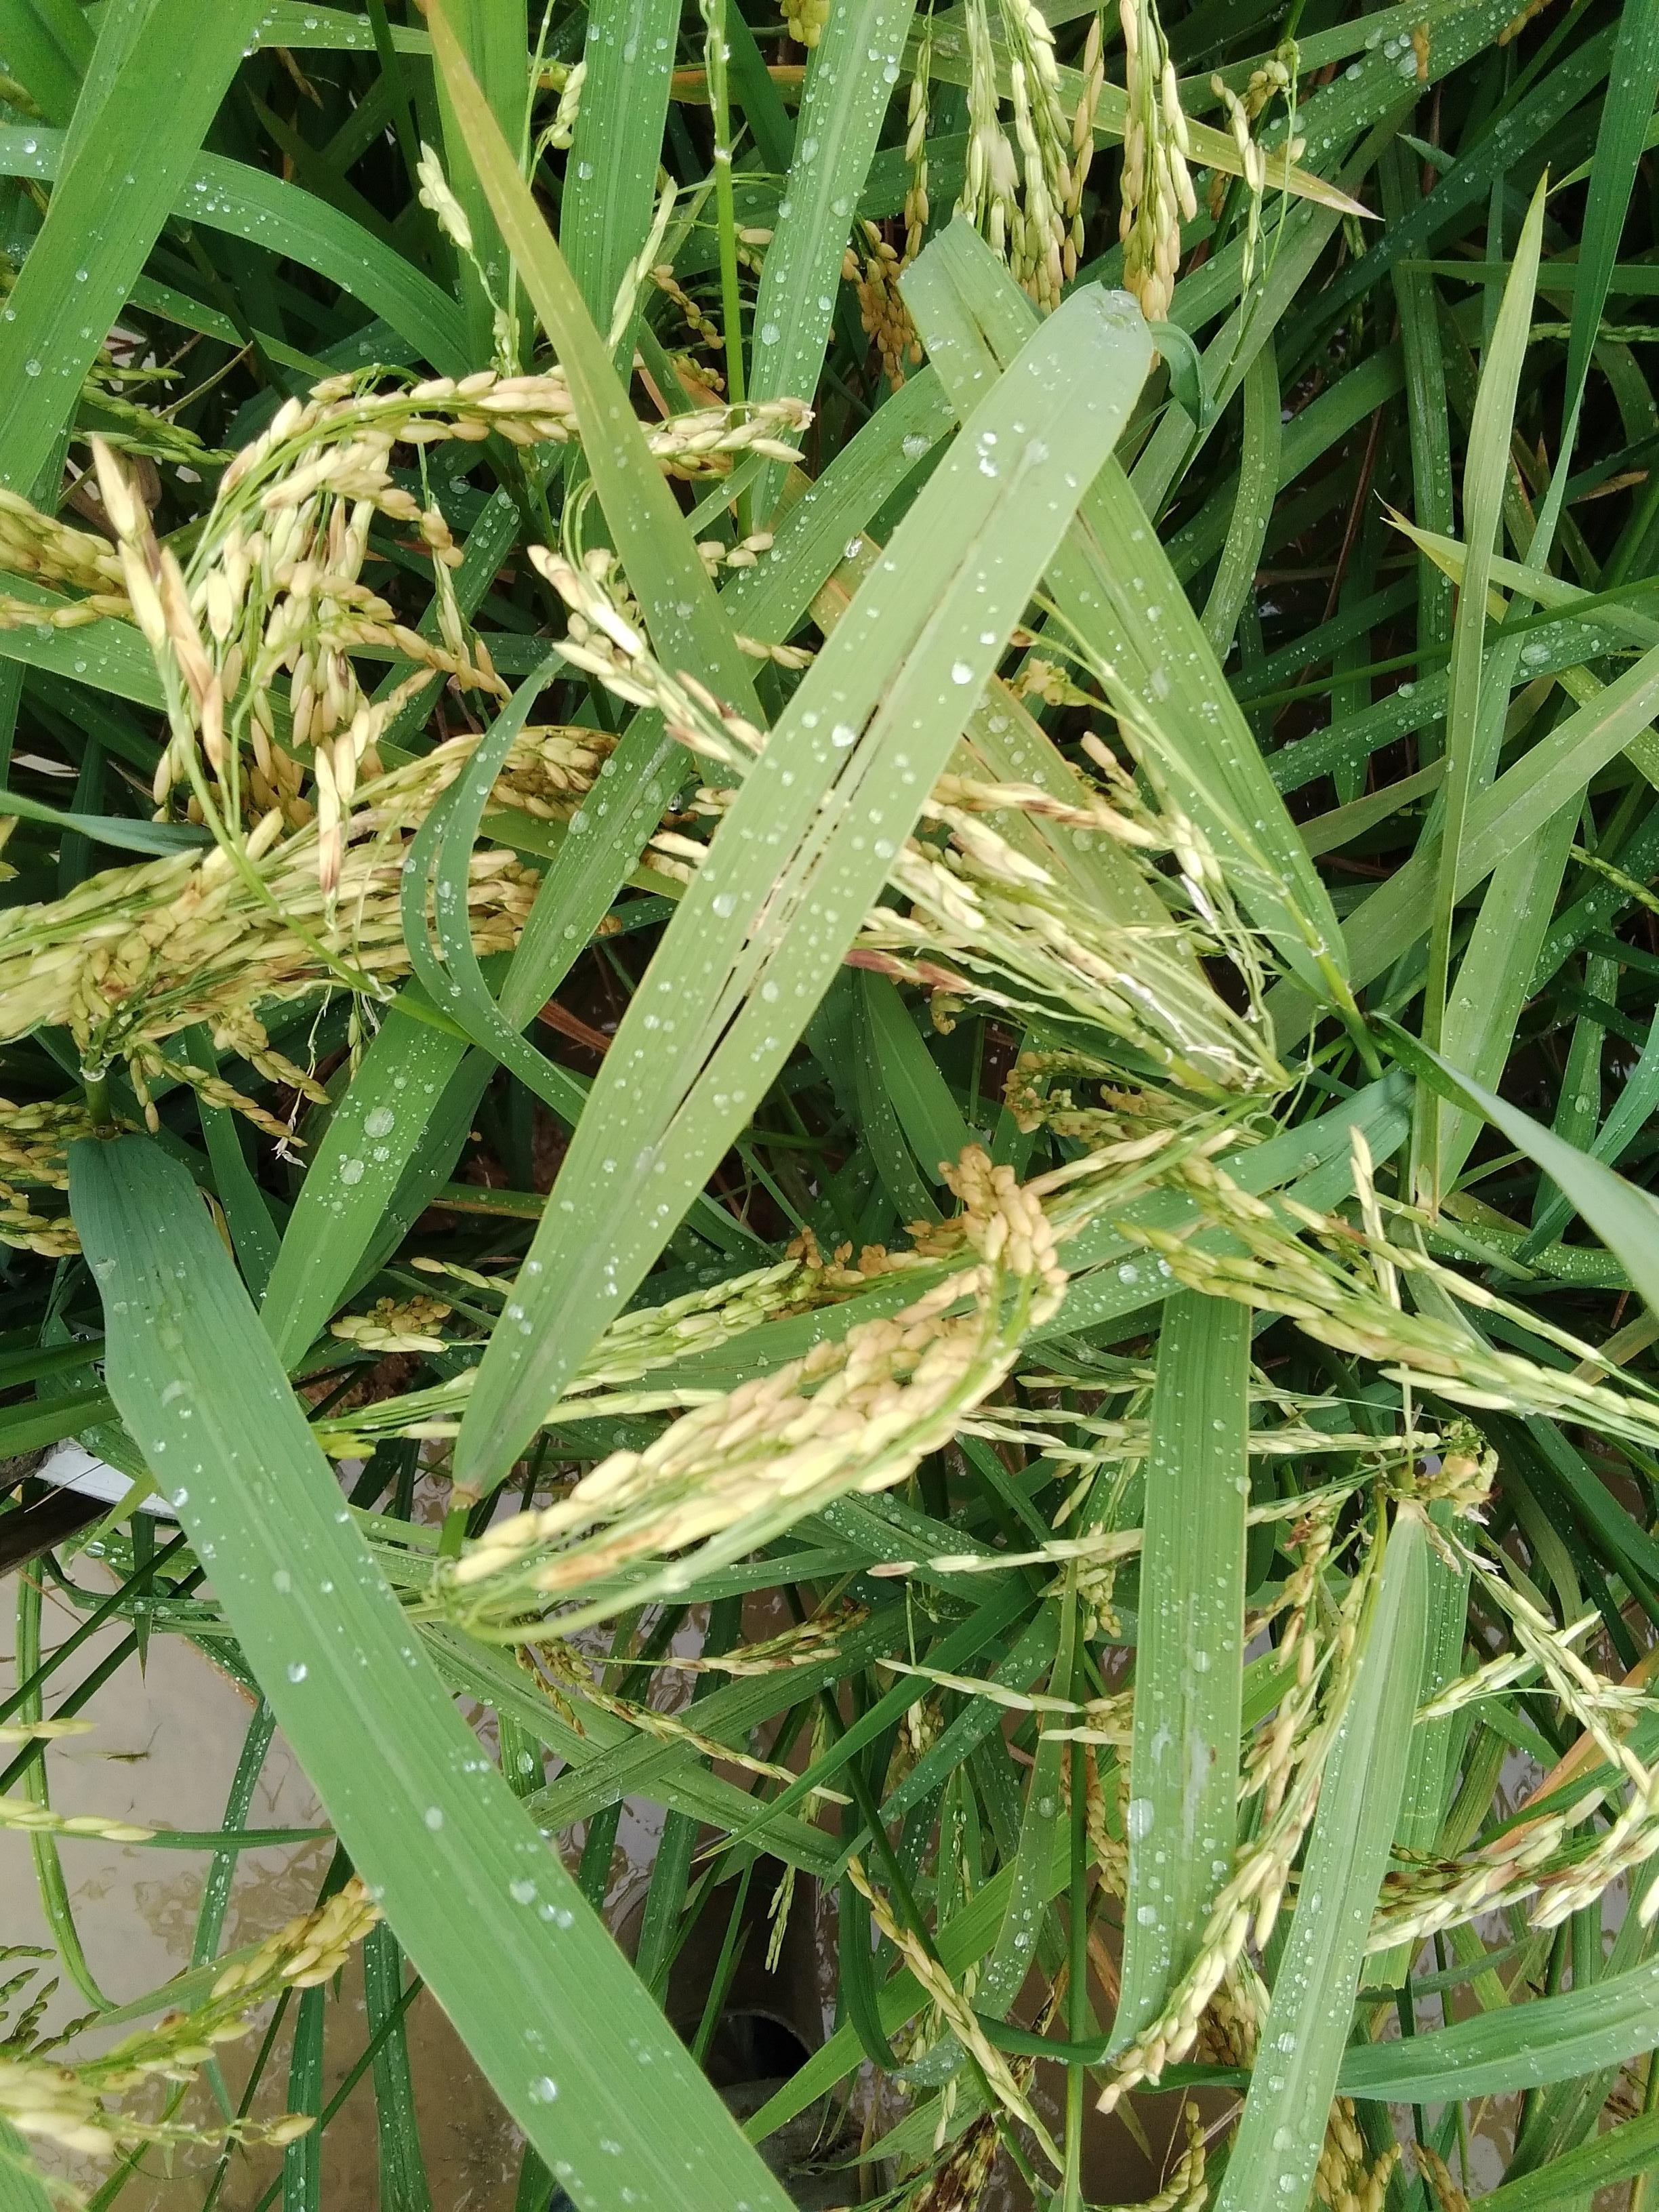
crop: rice
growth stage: ripening
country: Nigeria
